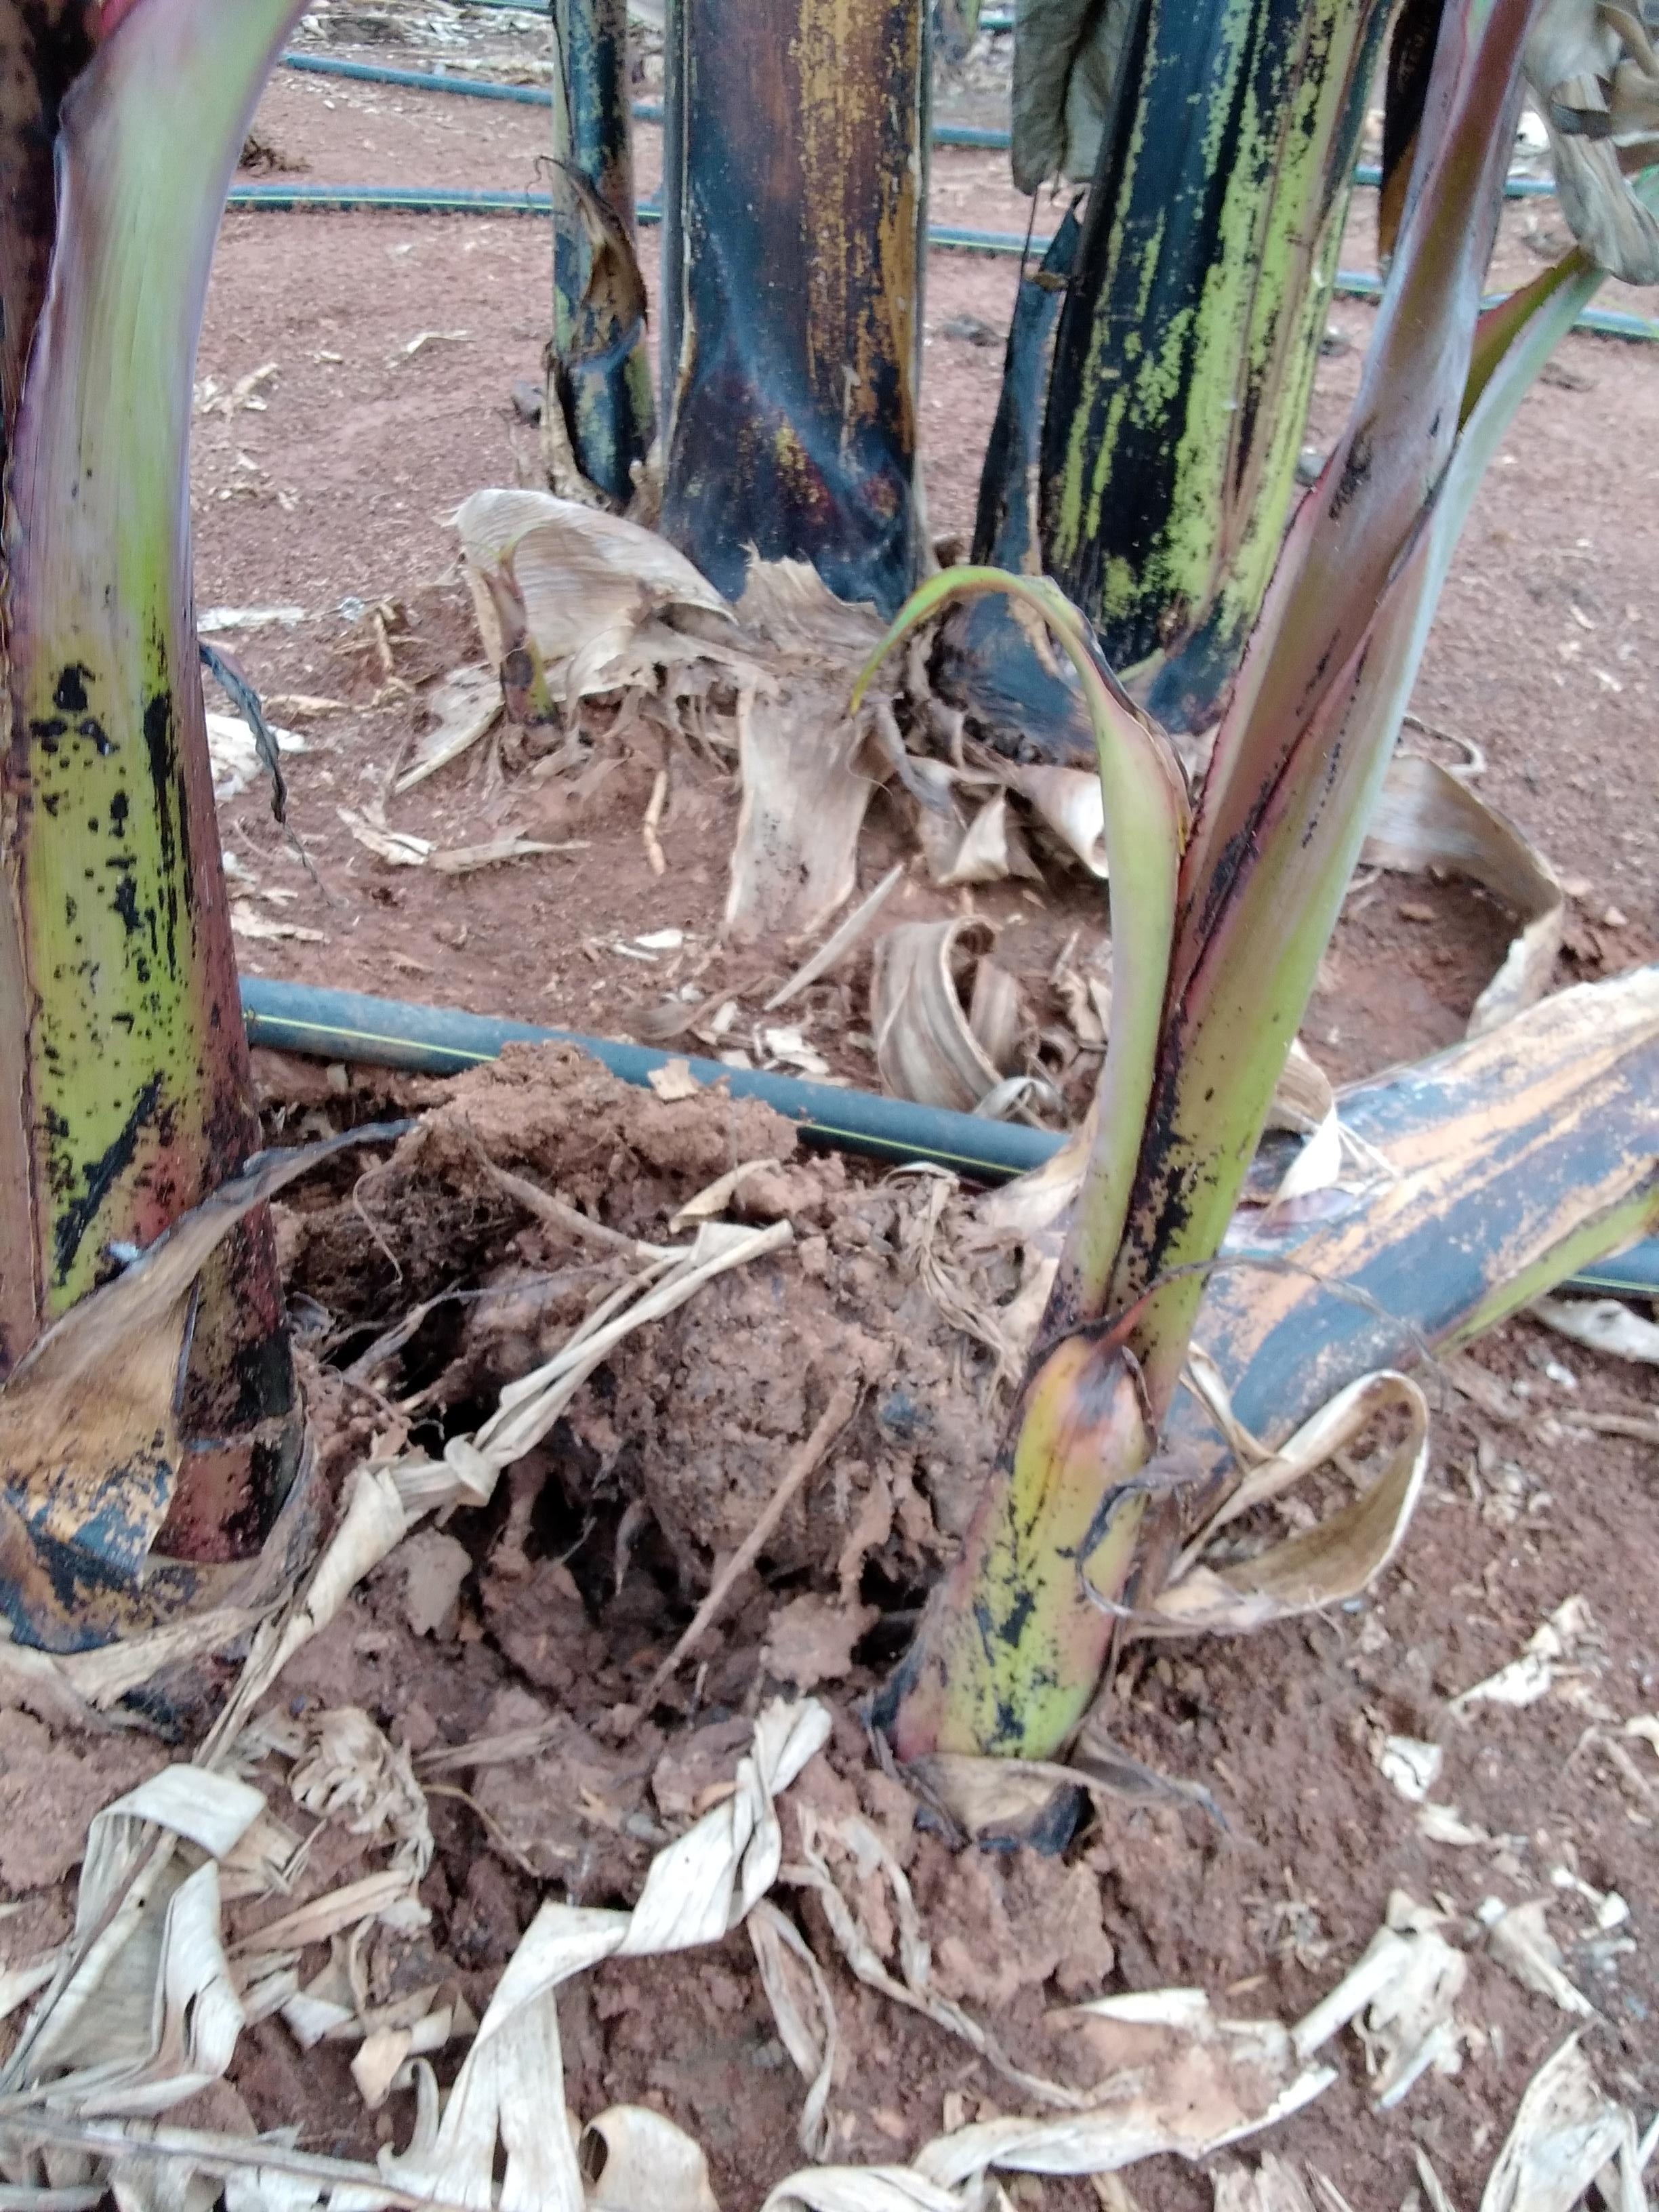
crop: banana
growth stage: vegetative
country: Tanzania
